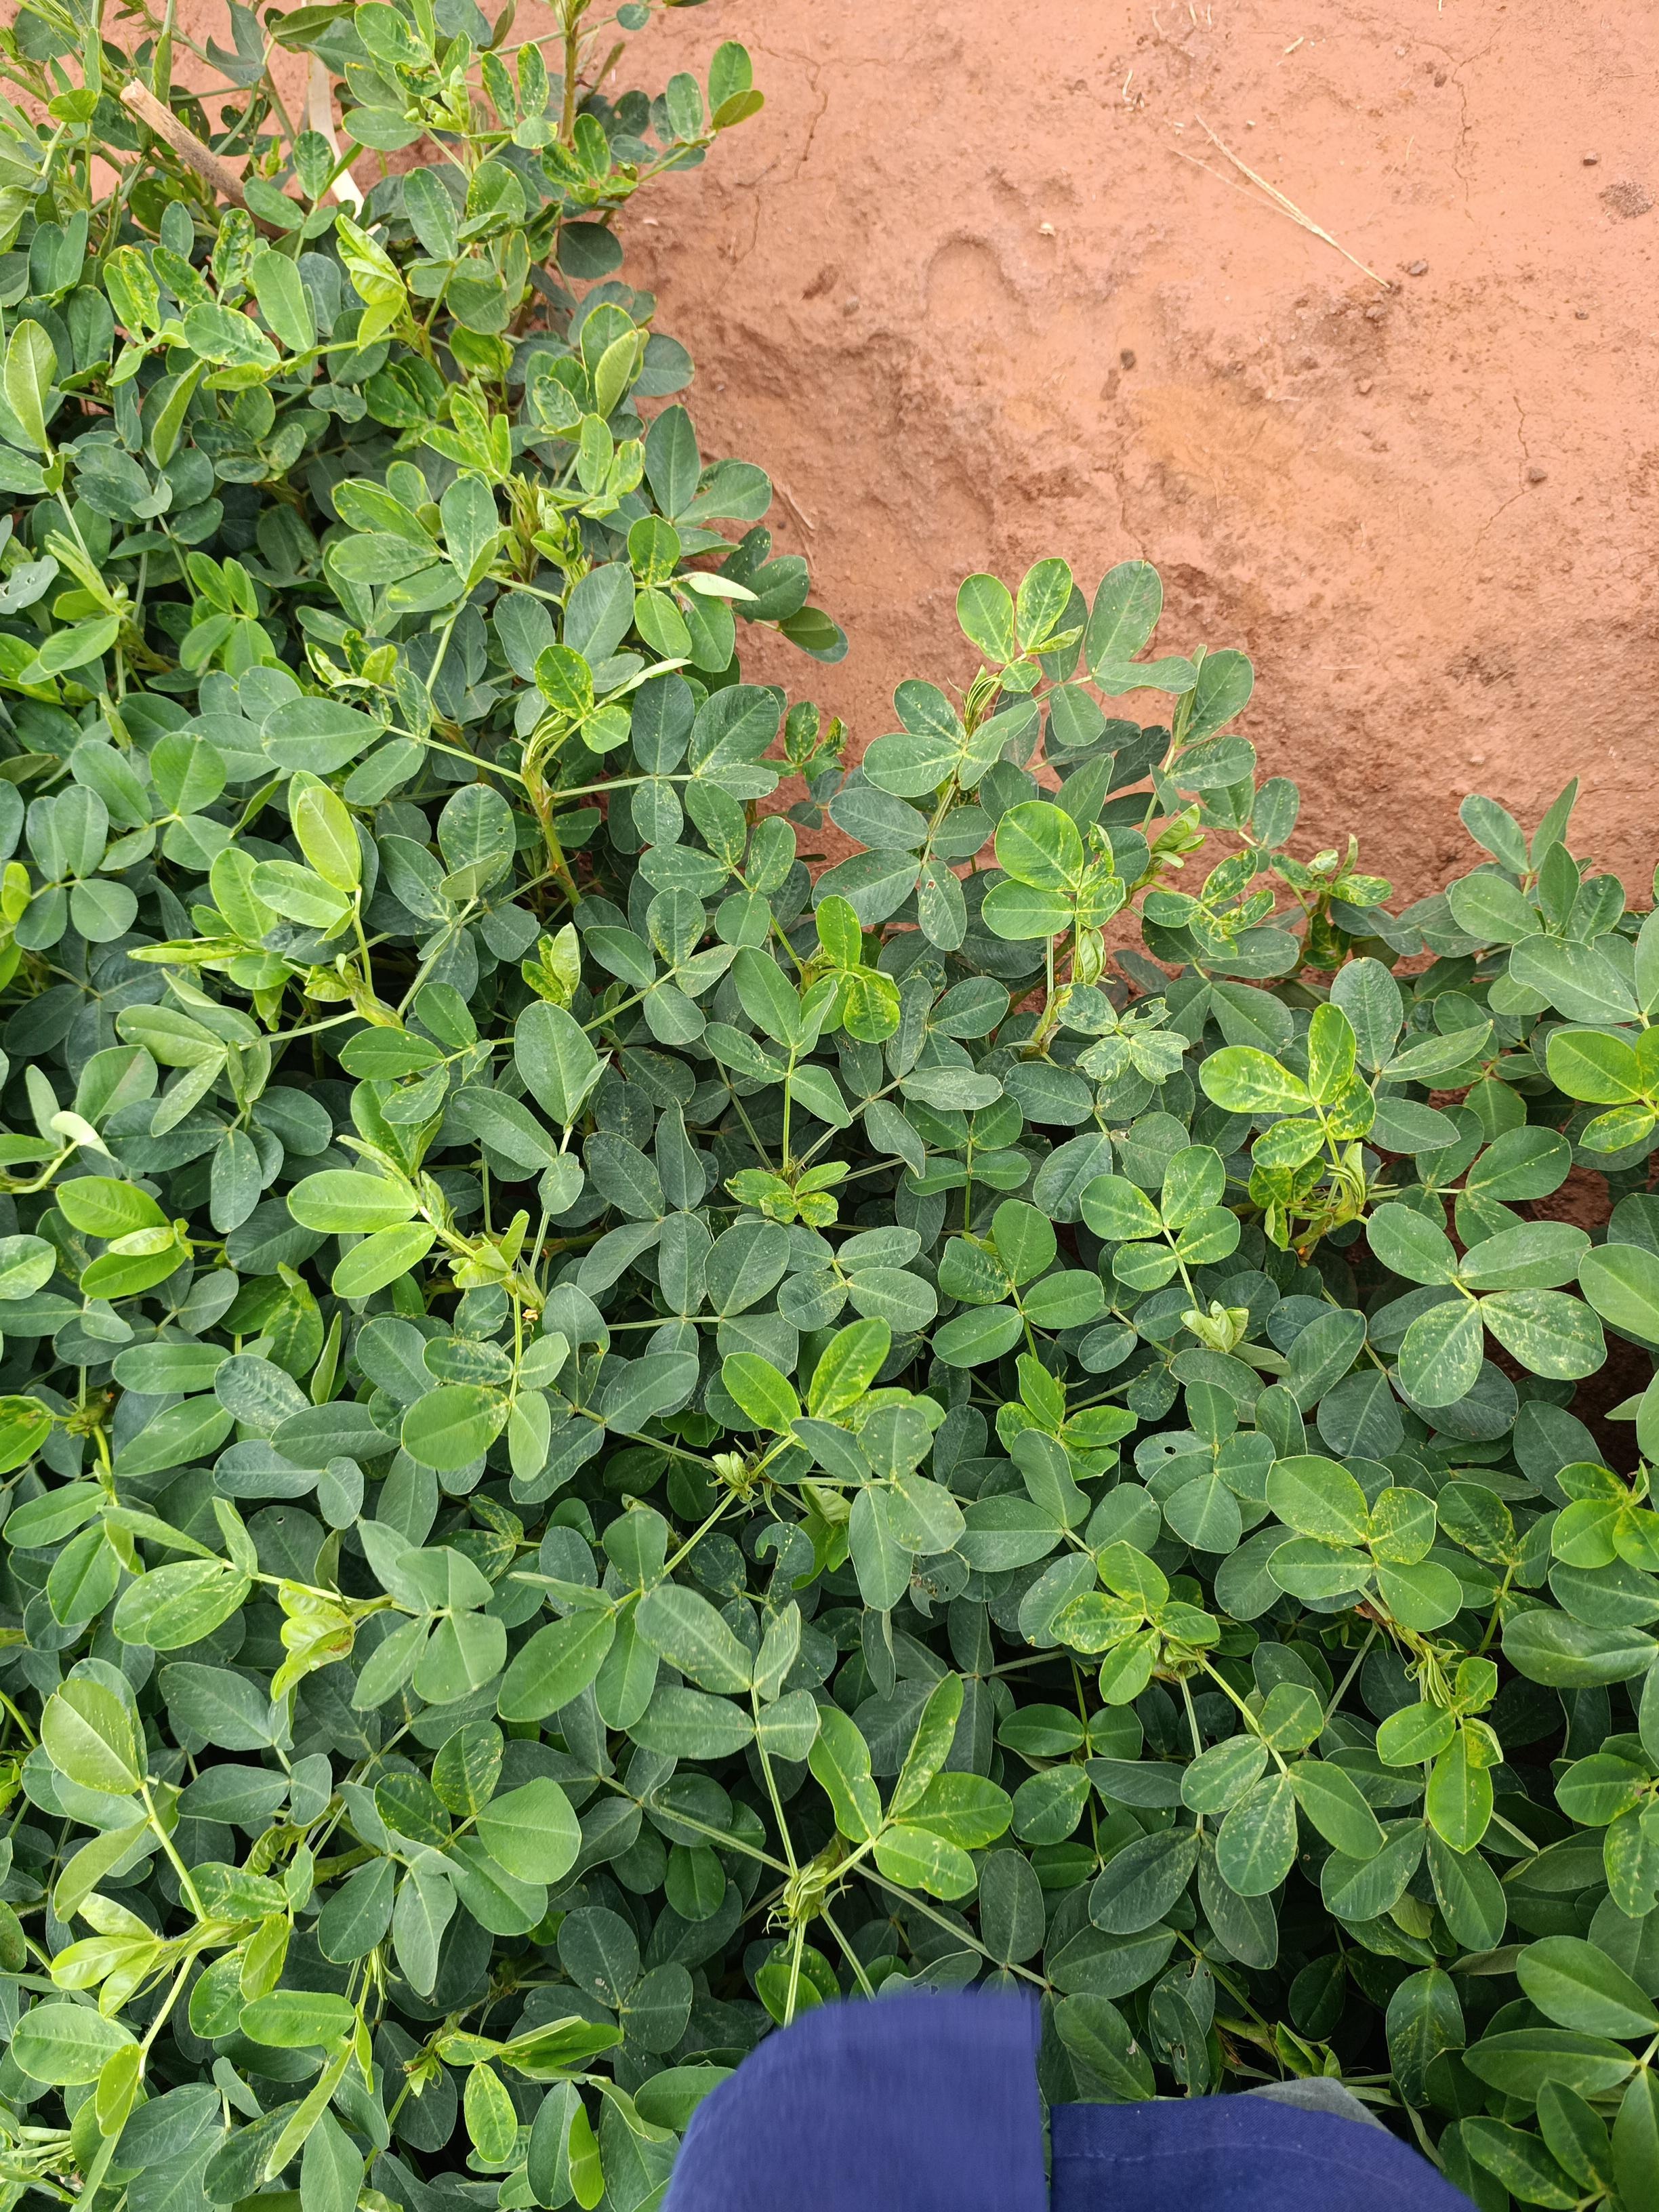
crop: groundnut
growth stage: pegging
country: Kenya
